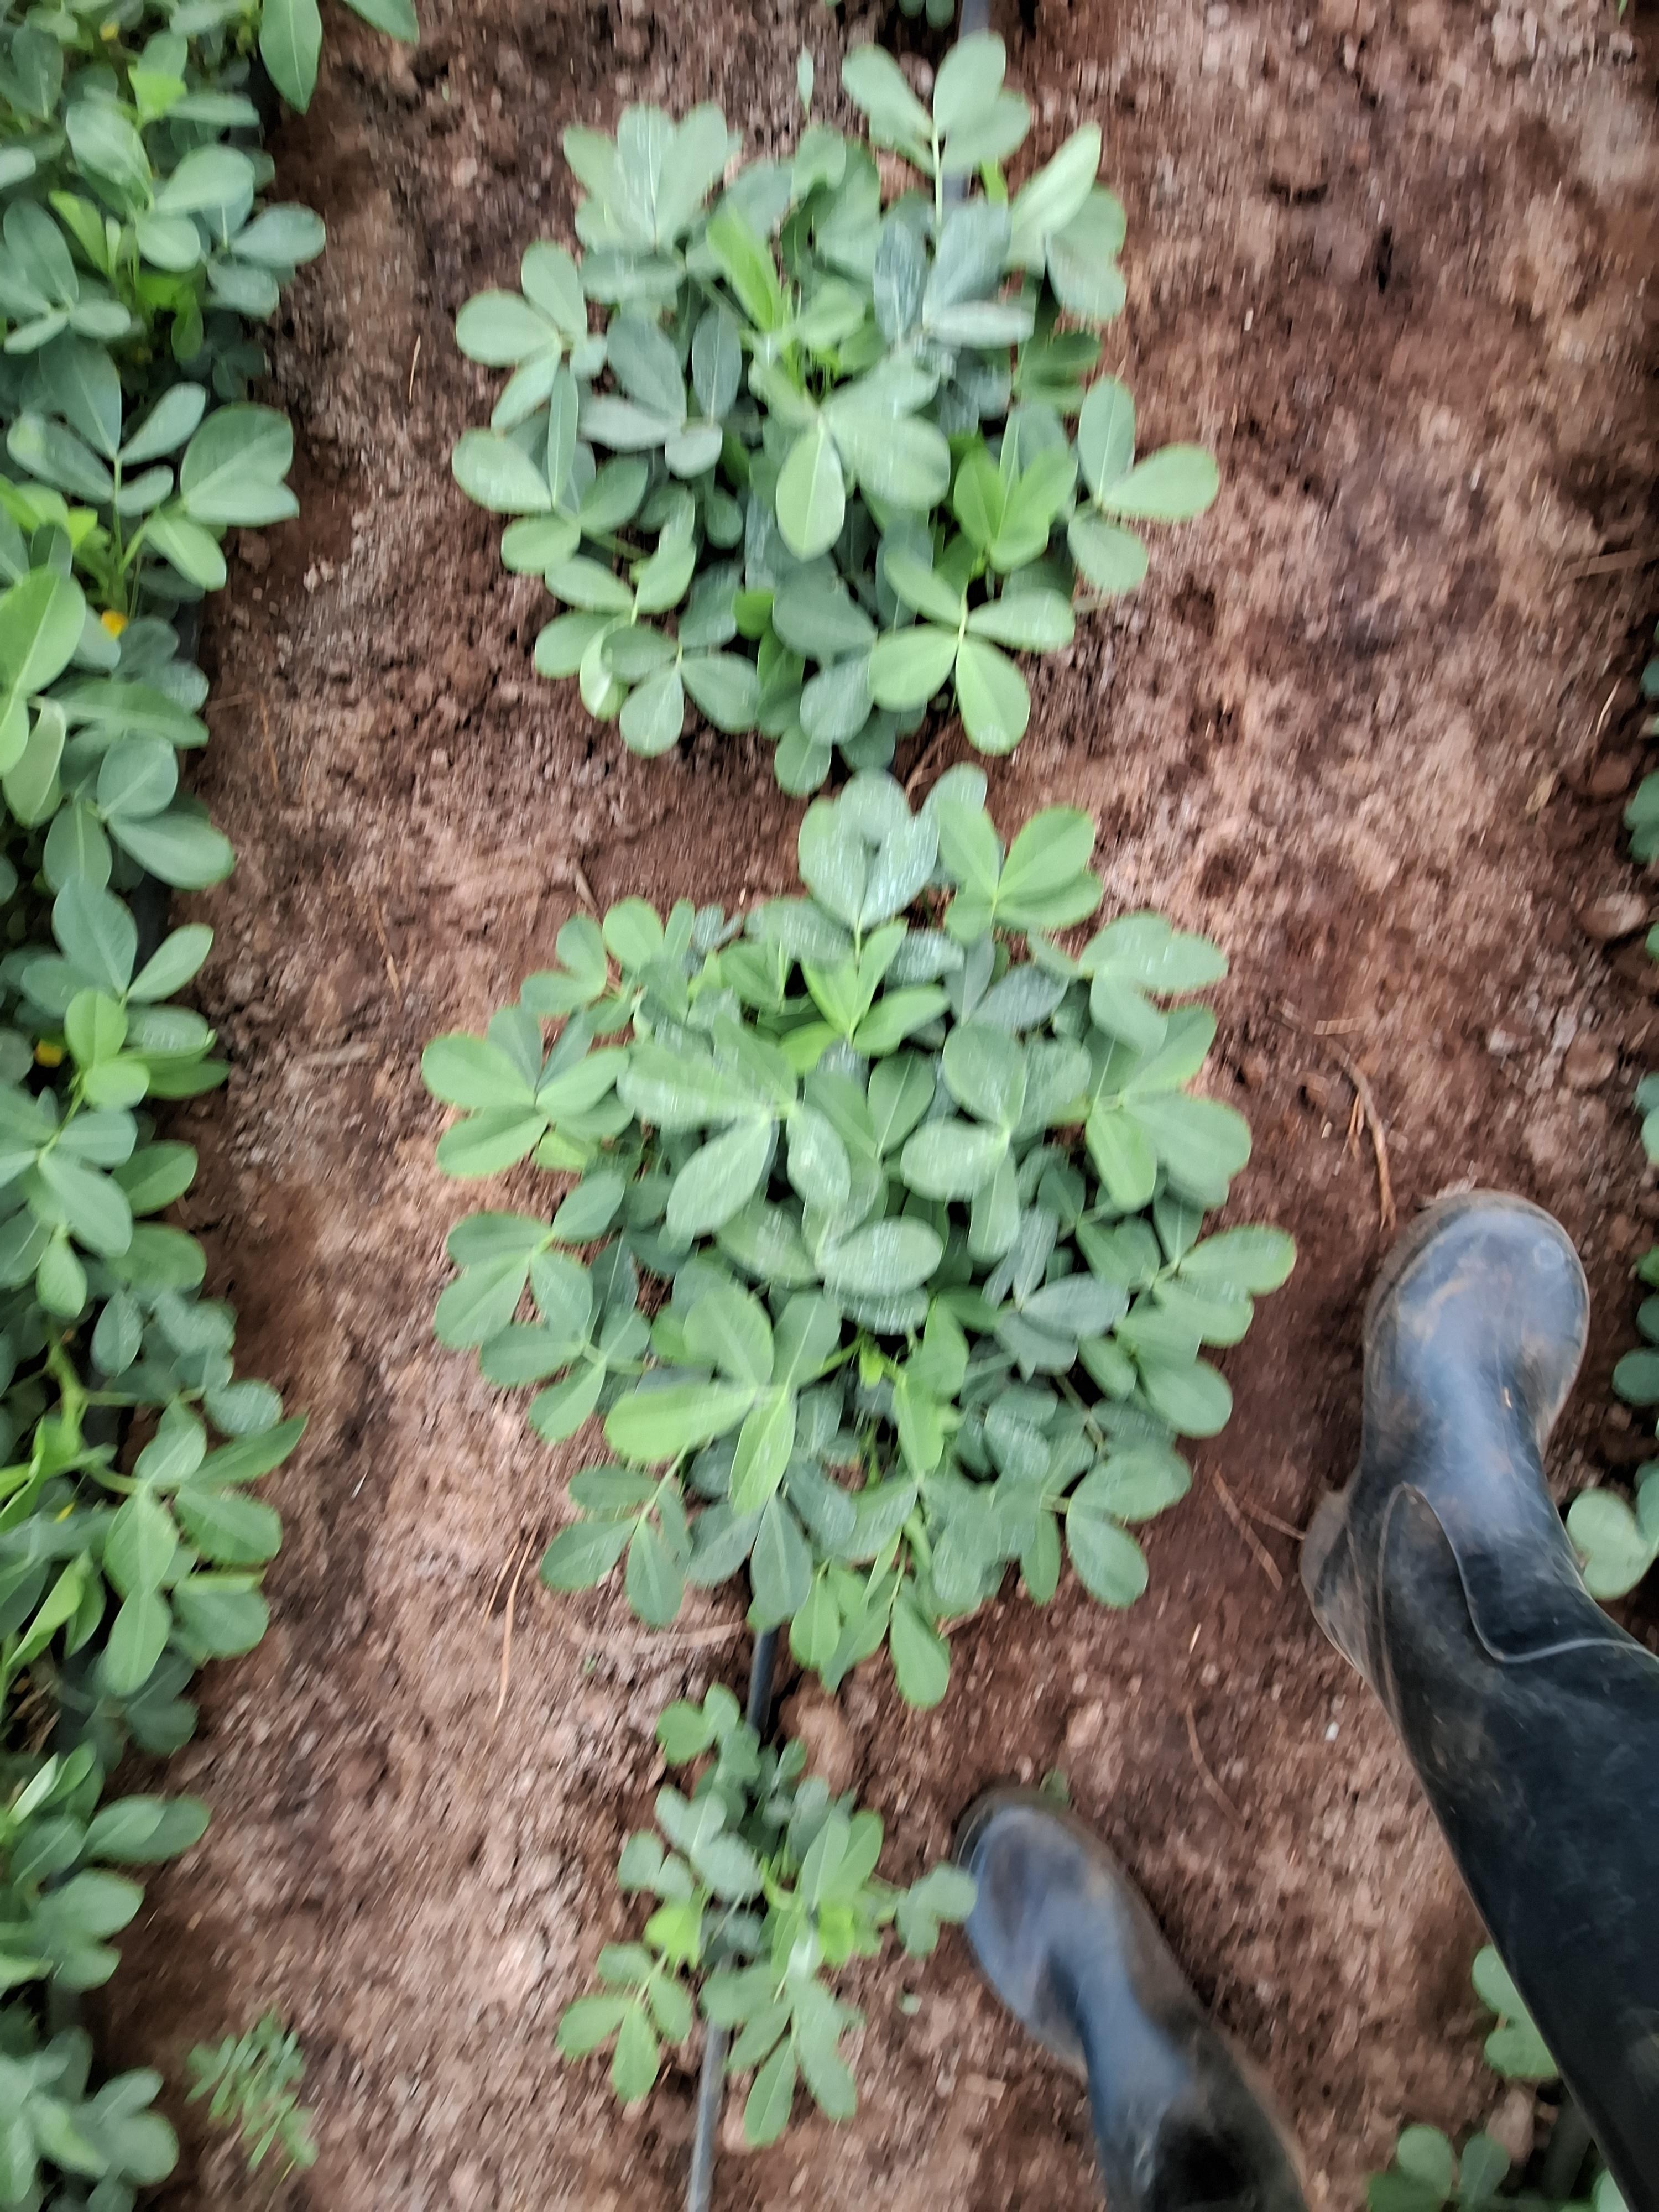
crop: groundnut
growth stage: vegetative
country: Kenya
